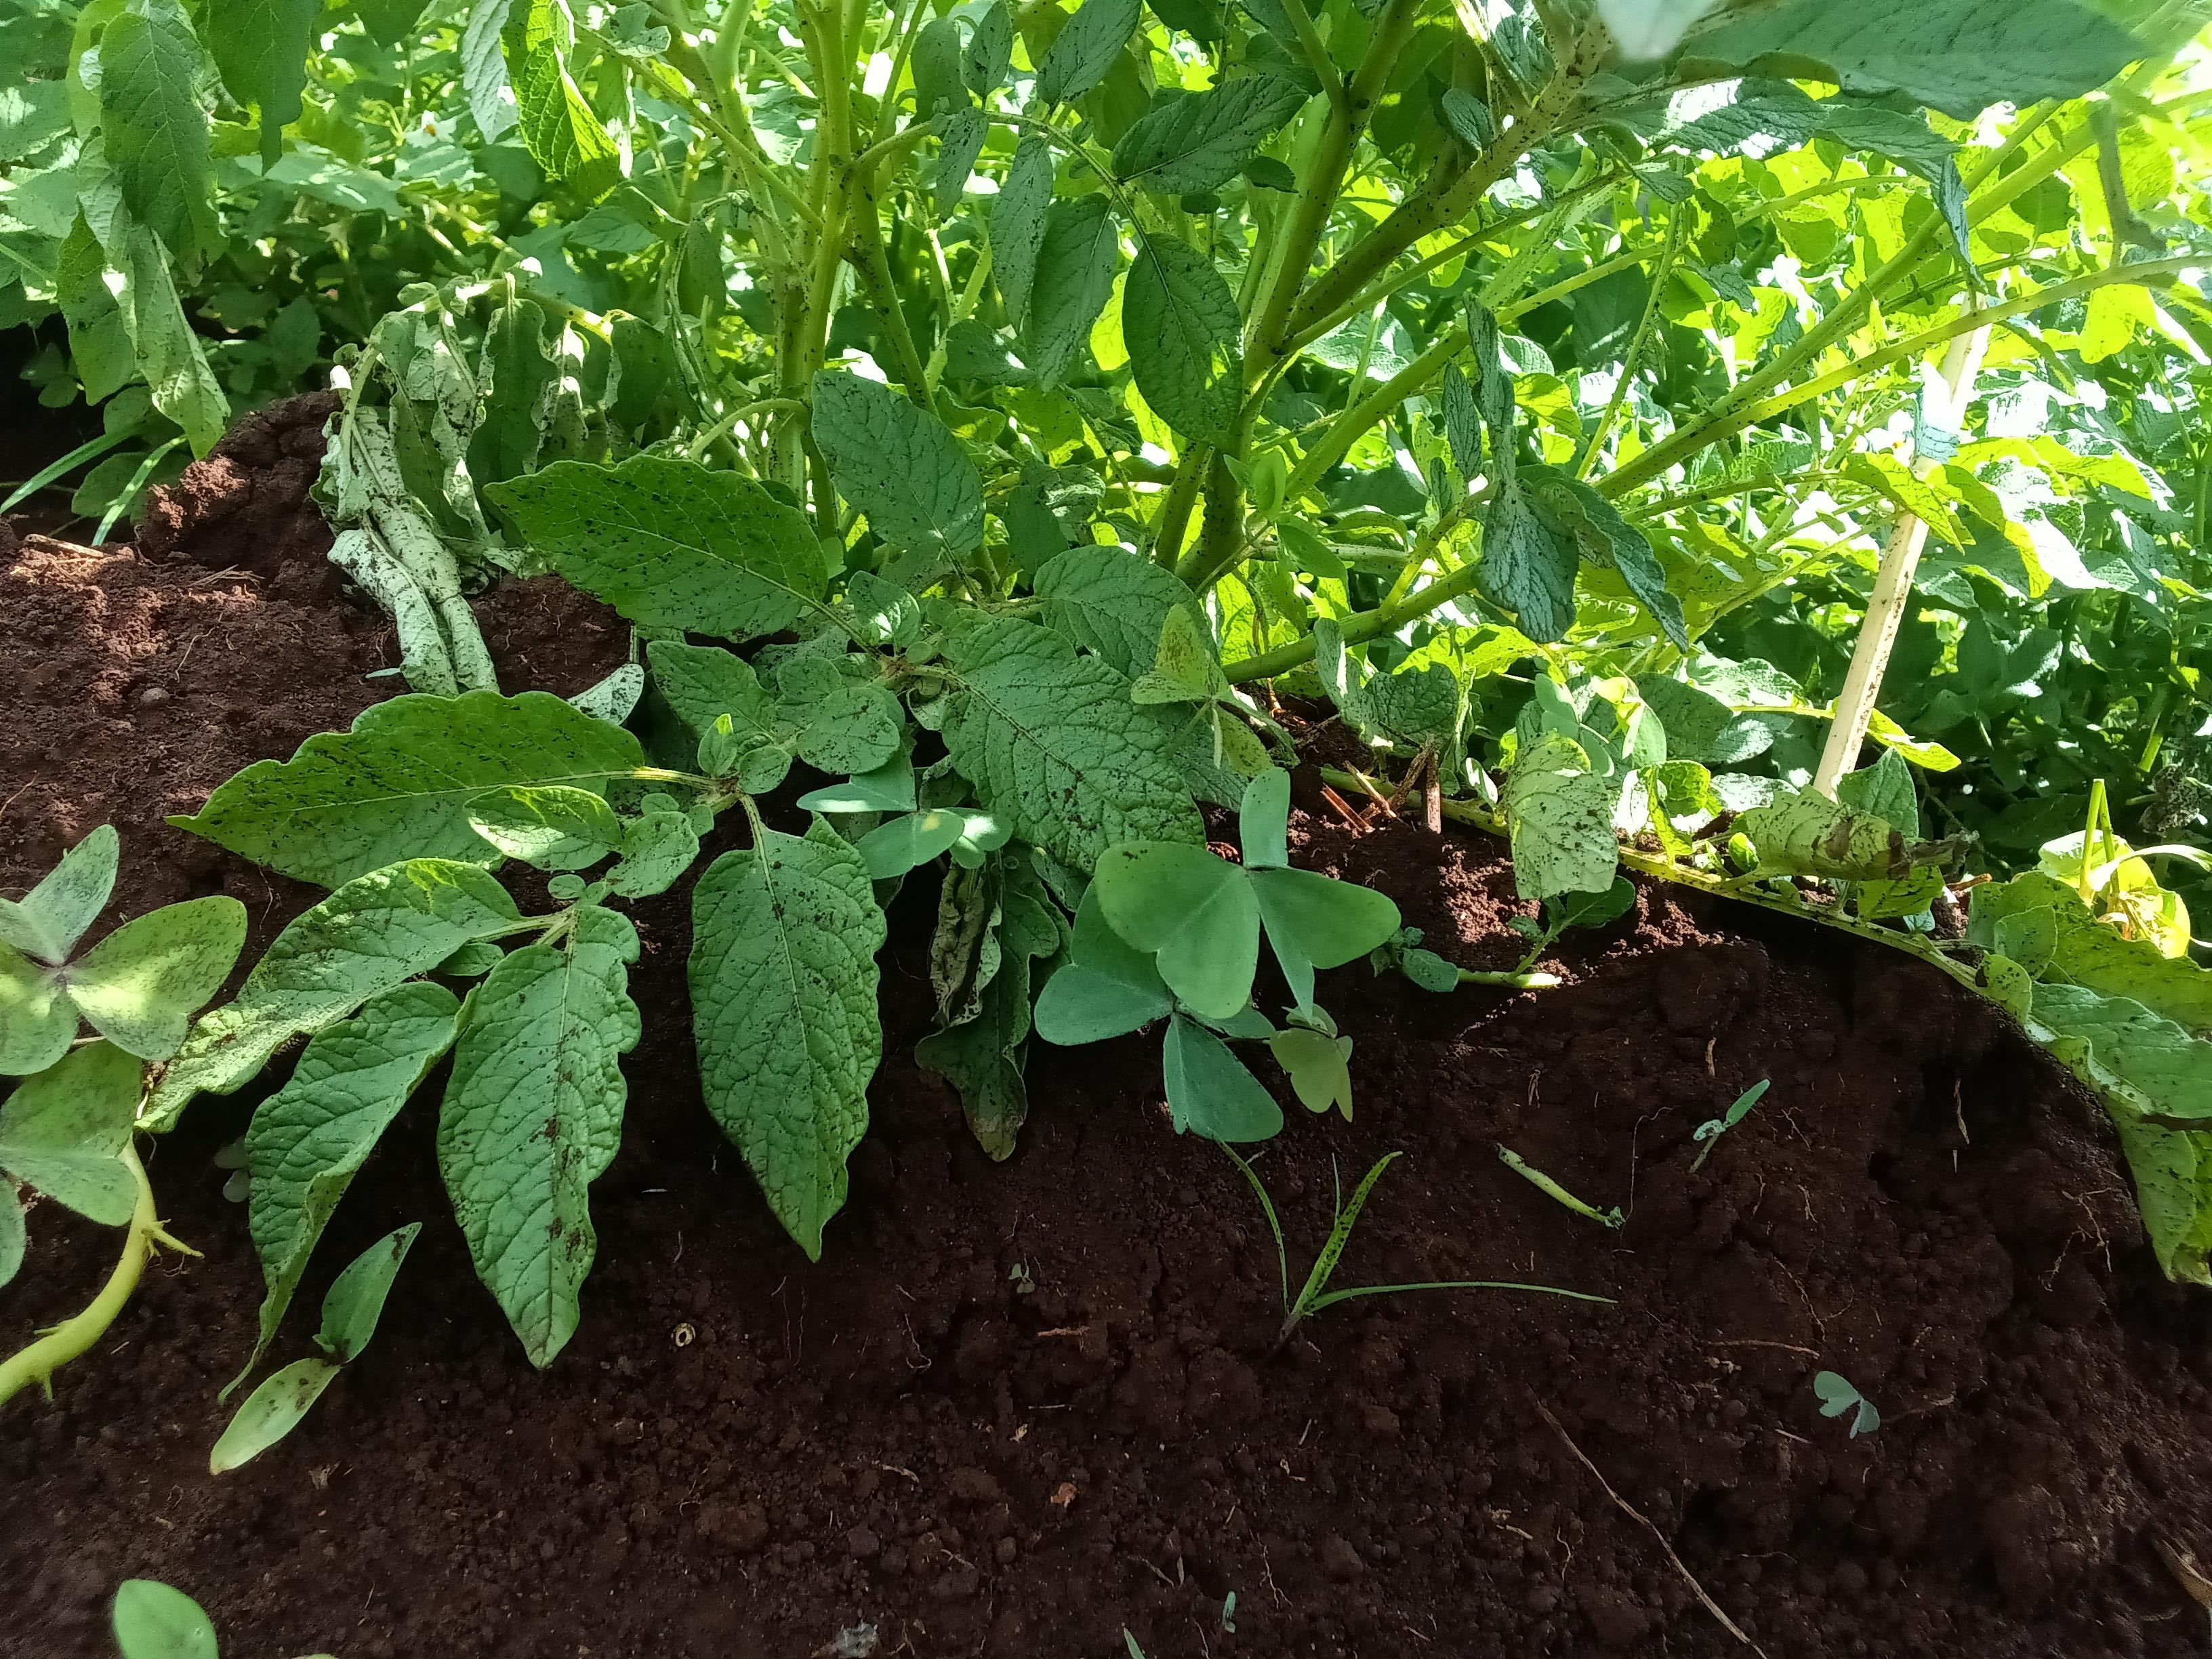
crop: potato
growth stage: flowering
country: Kenya
